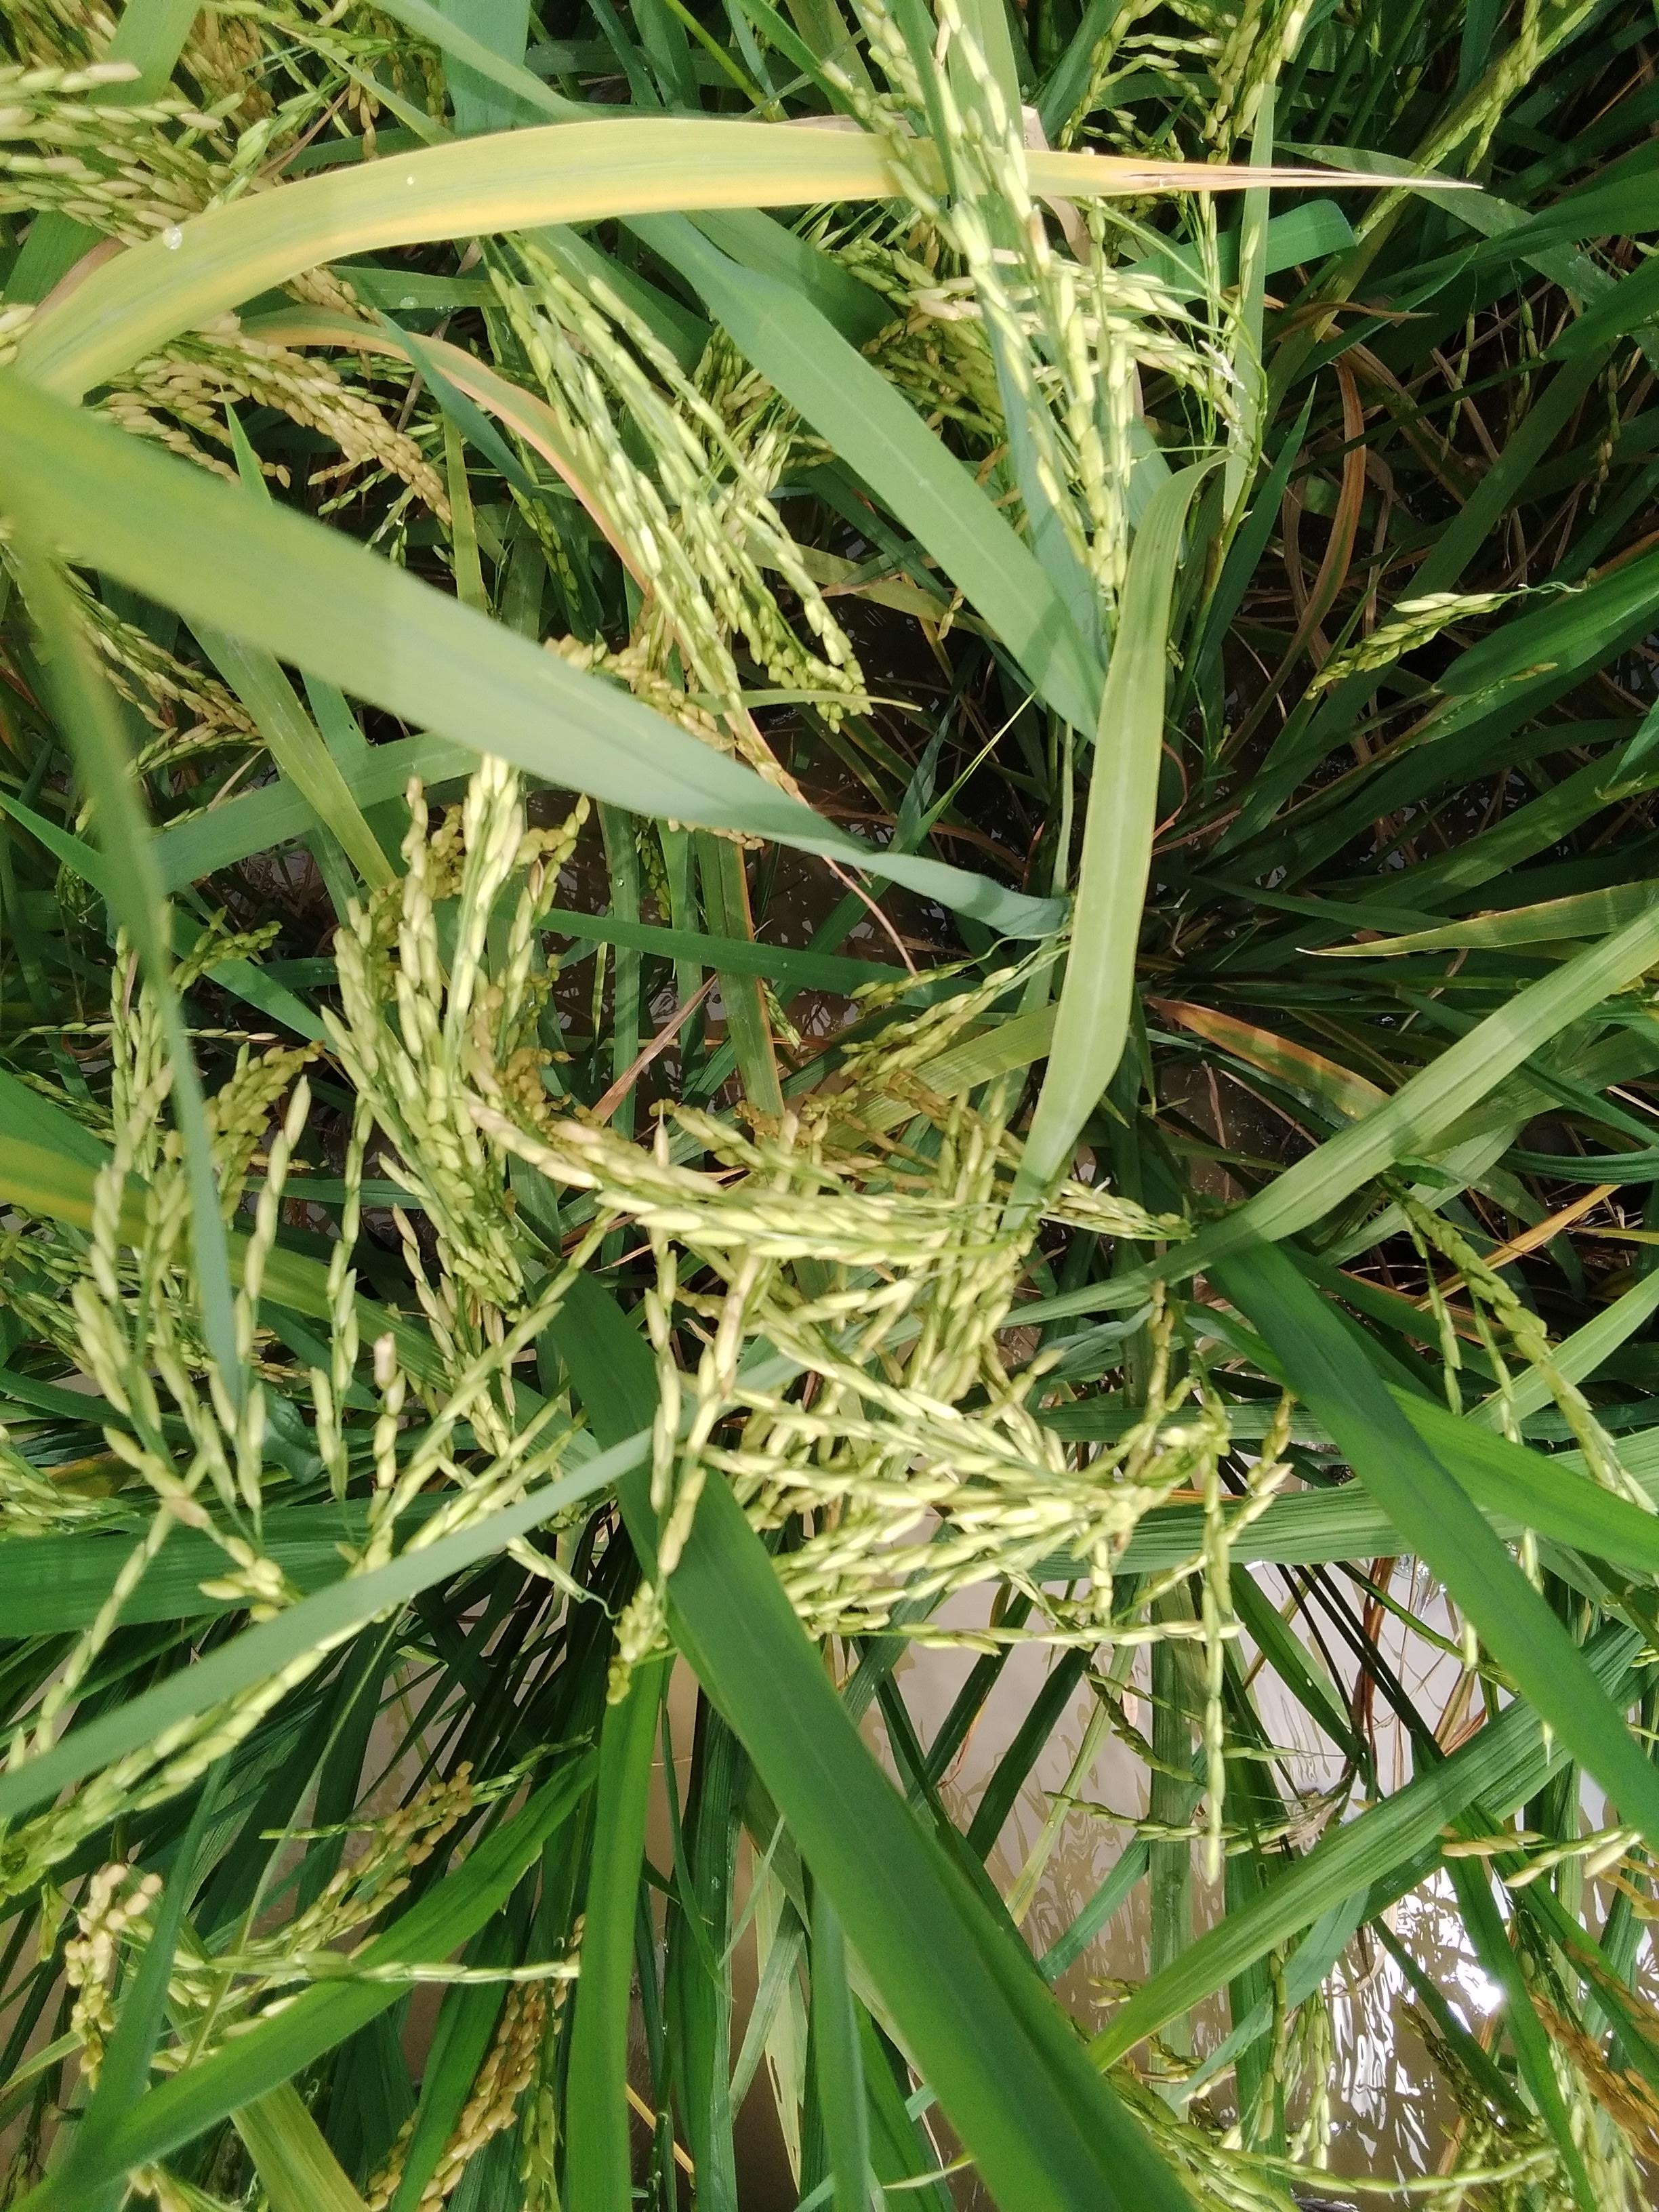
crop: rice
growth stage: ripening
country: Nigeria
